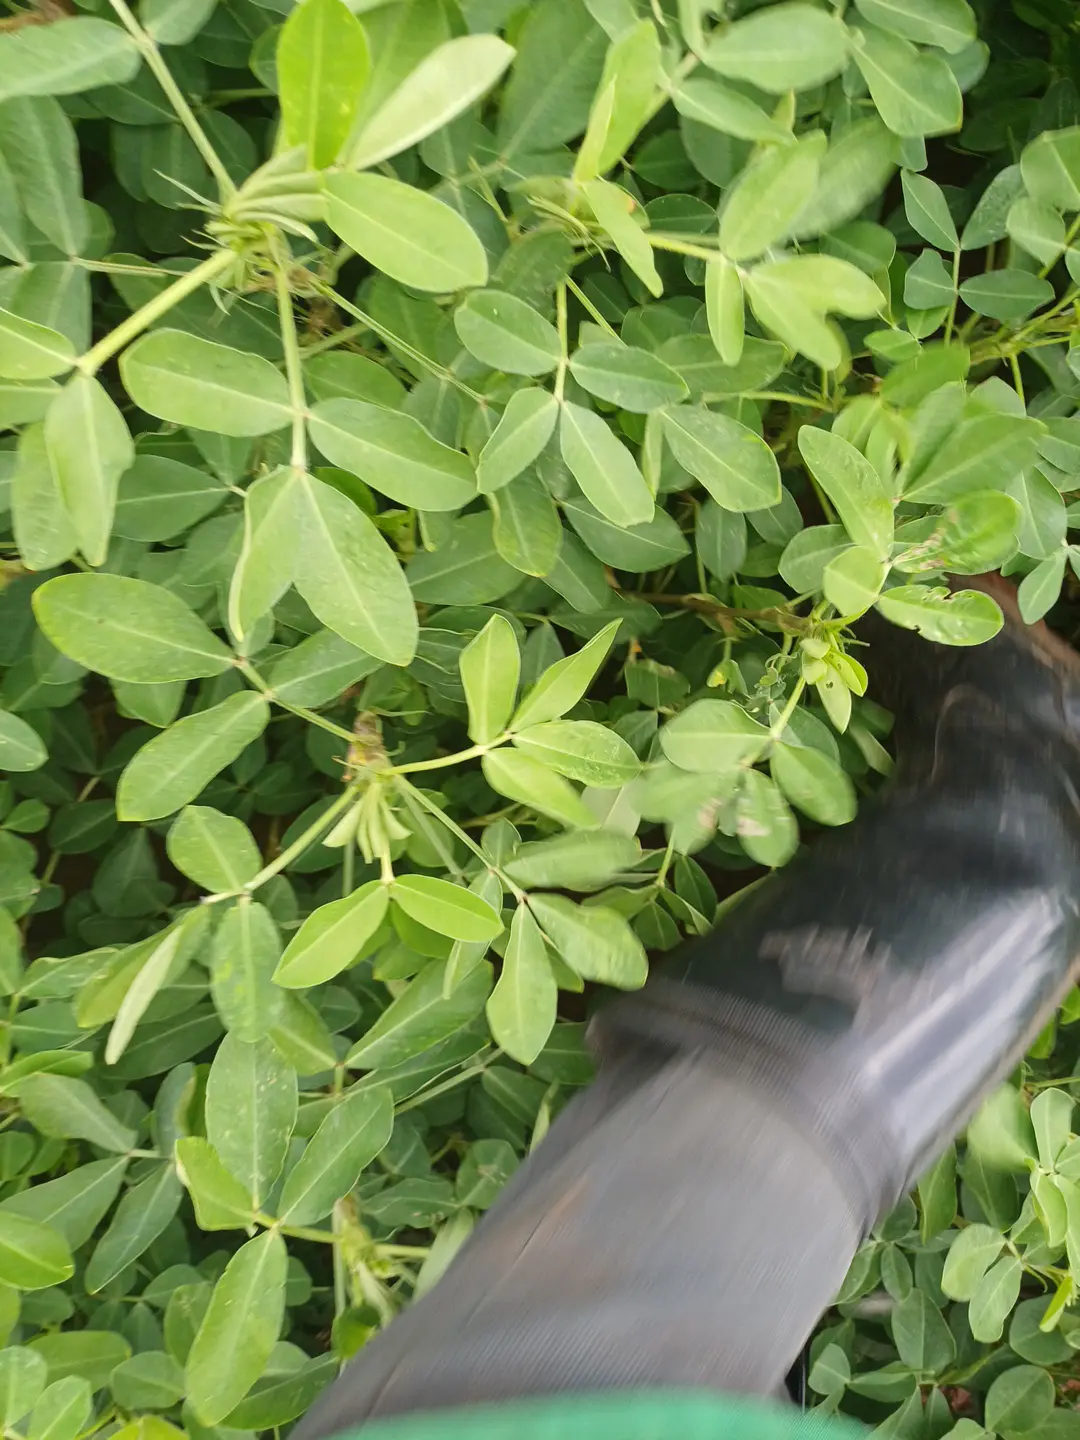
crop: groundnut
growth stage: flowering
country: Kenya
